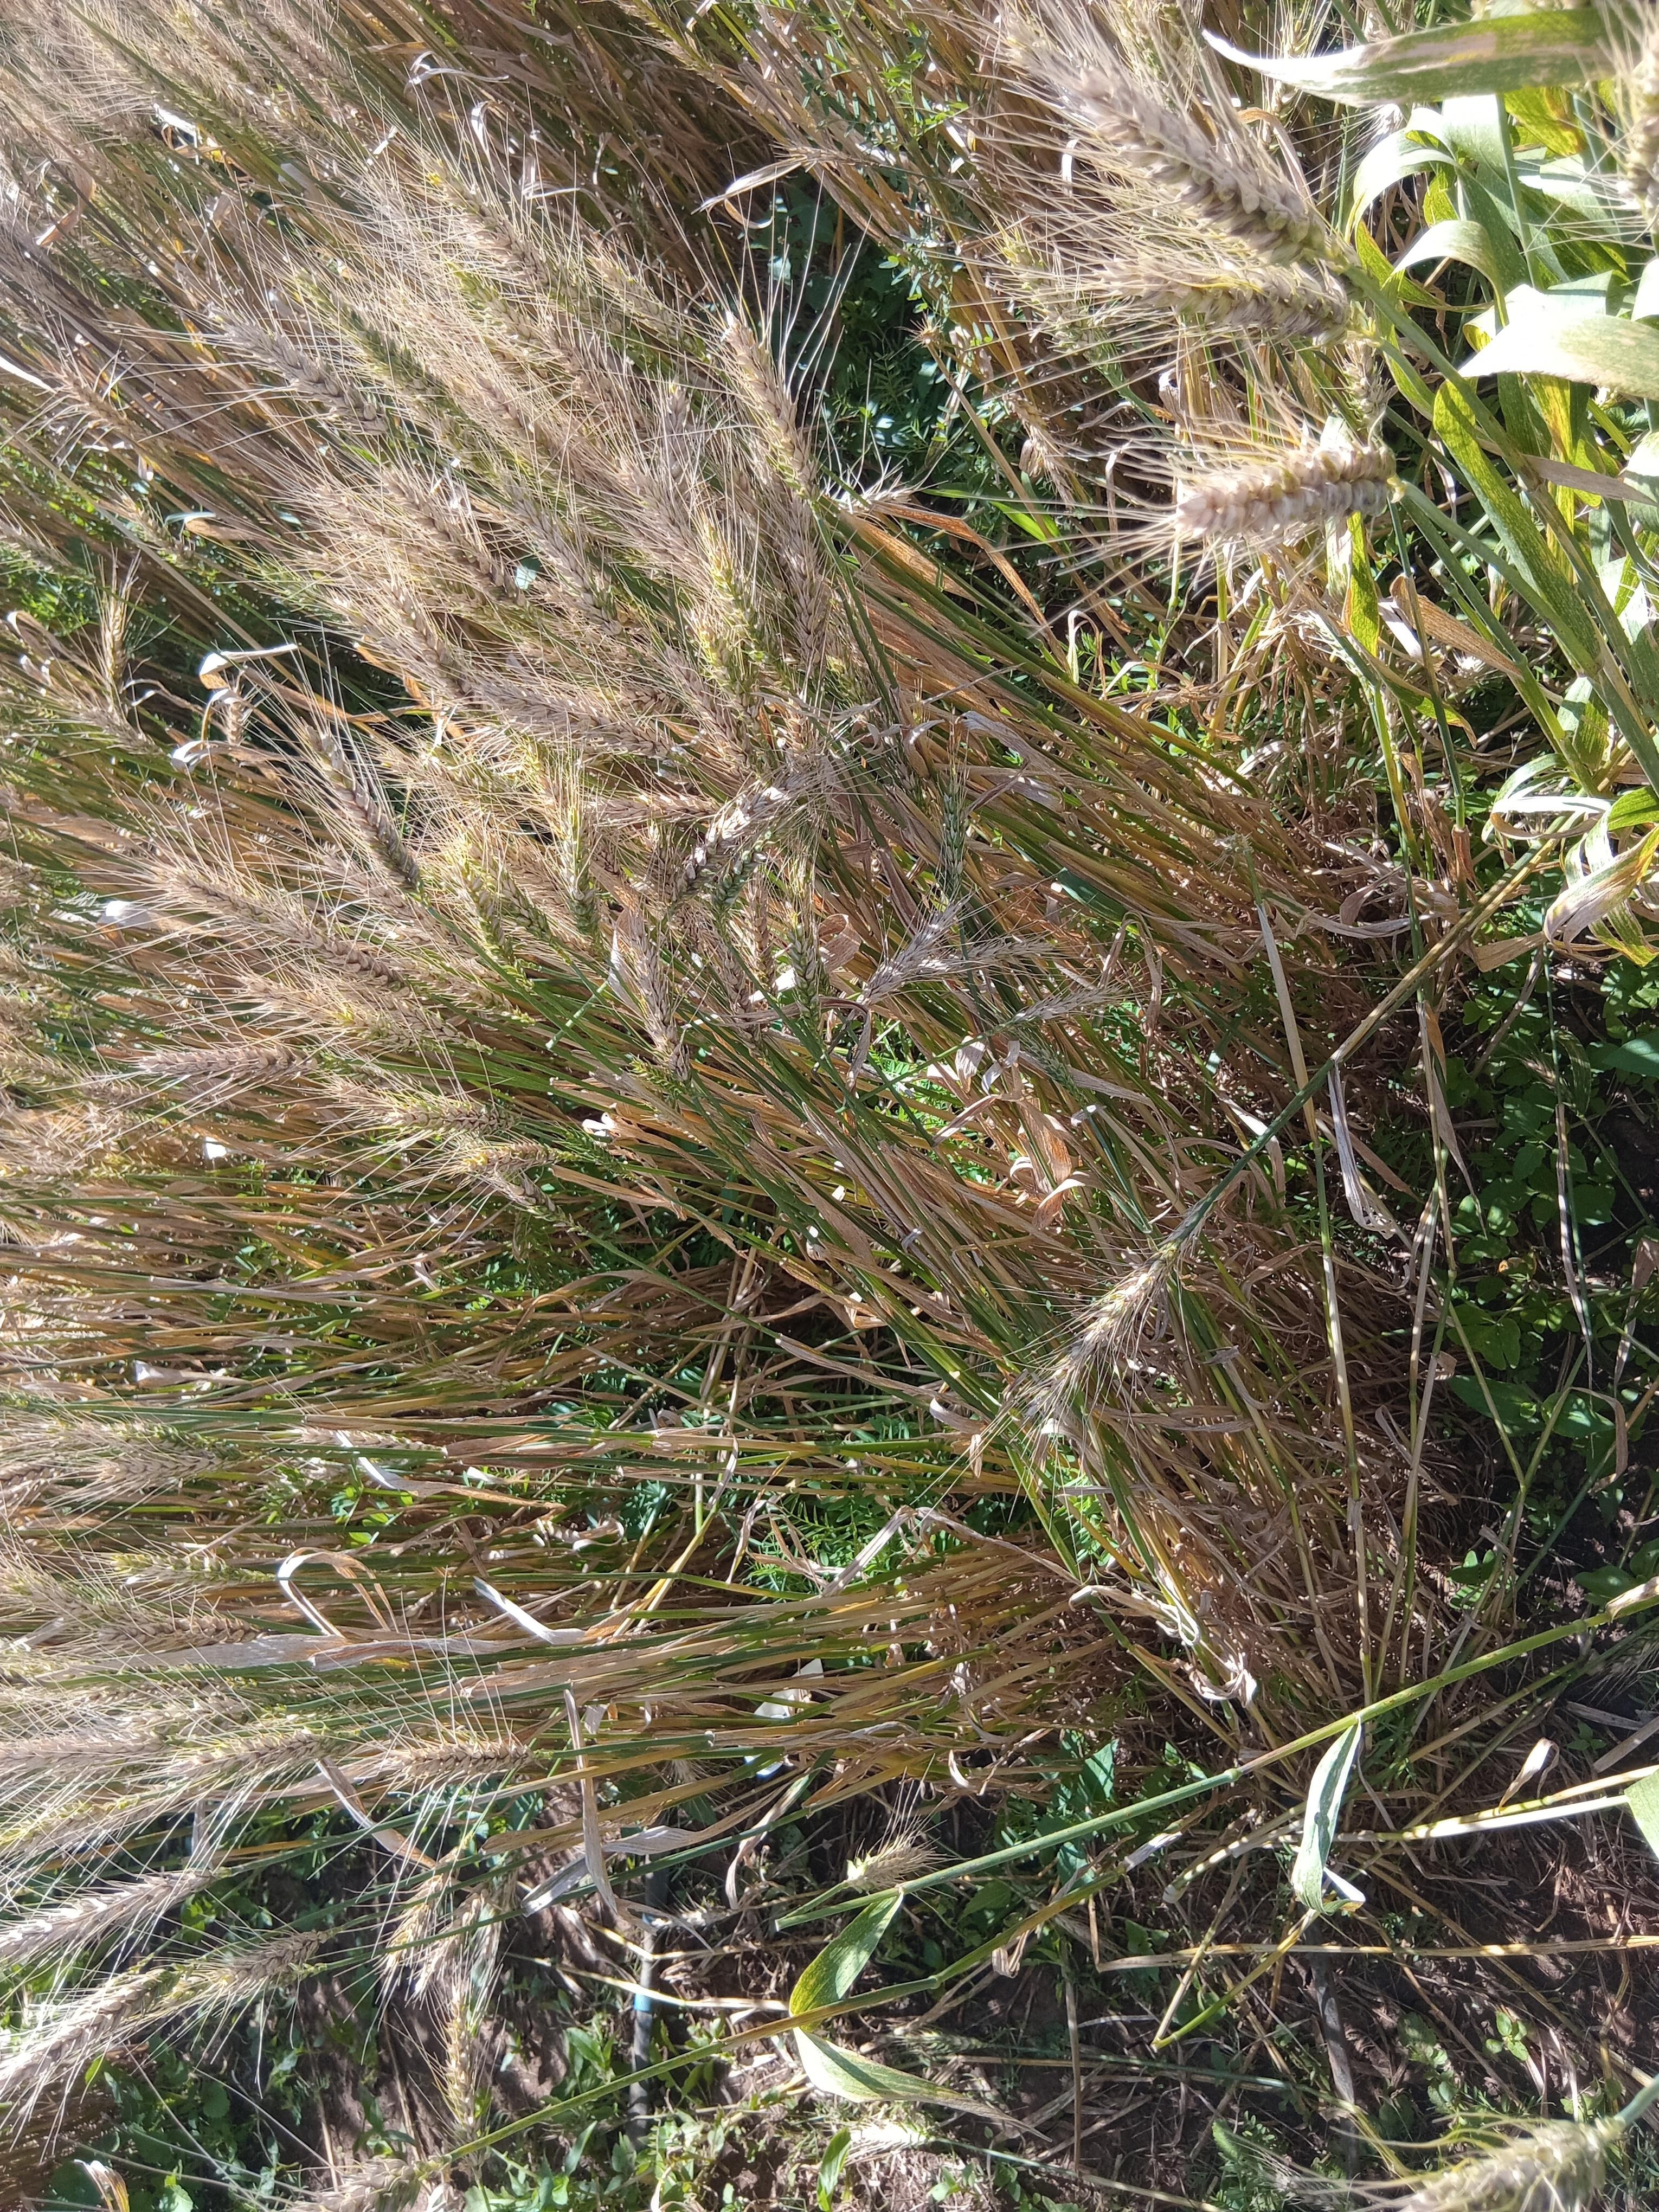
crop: wheat
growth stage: maturity
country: Kenya
